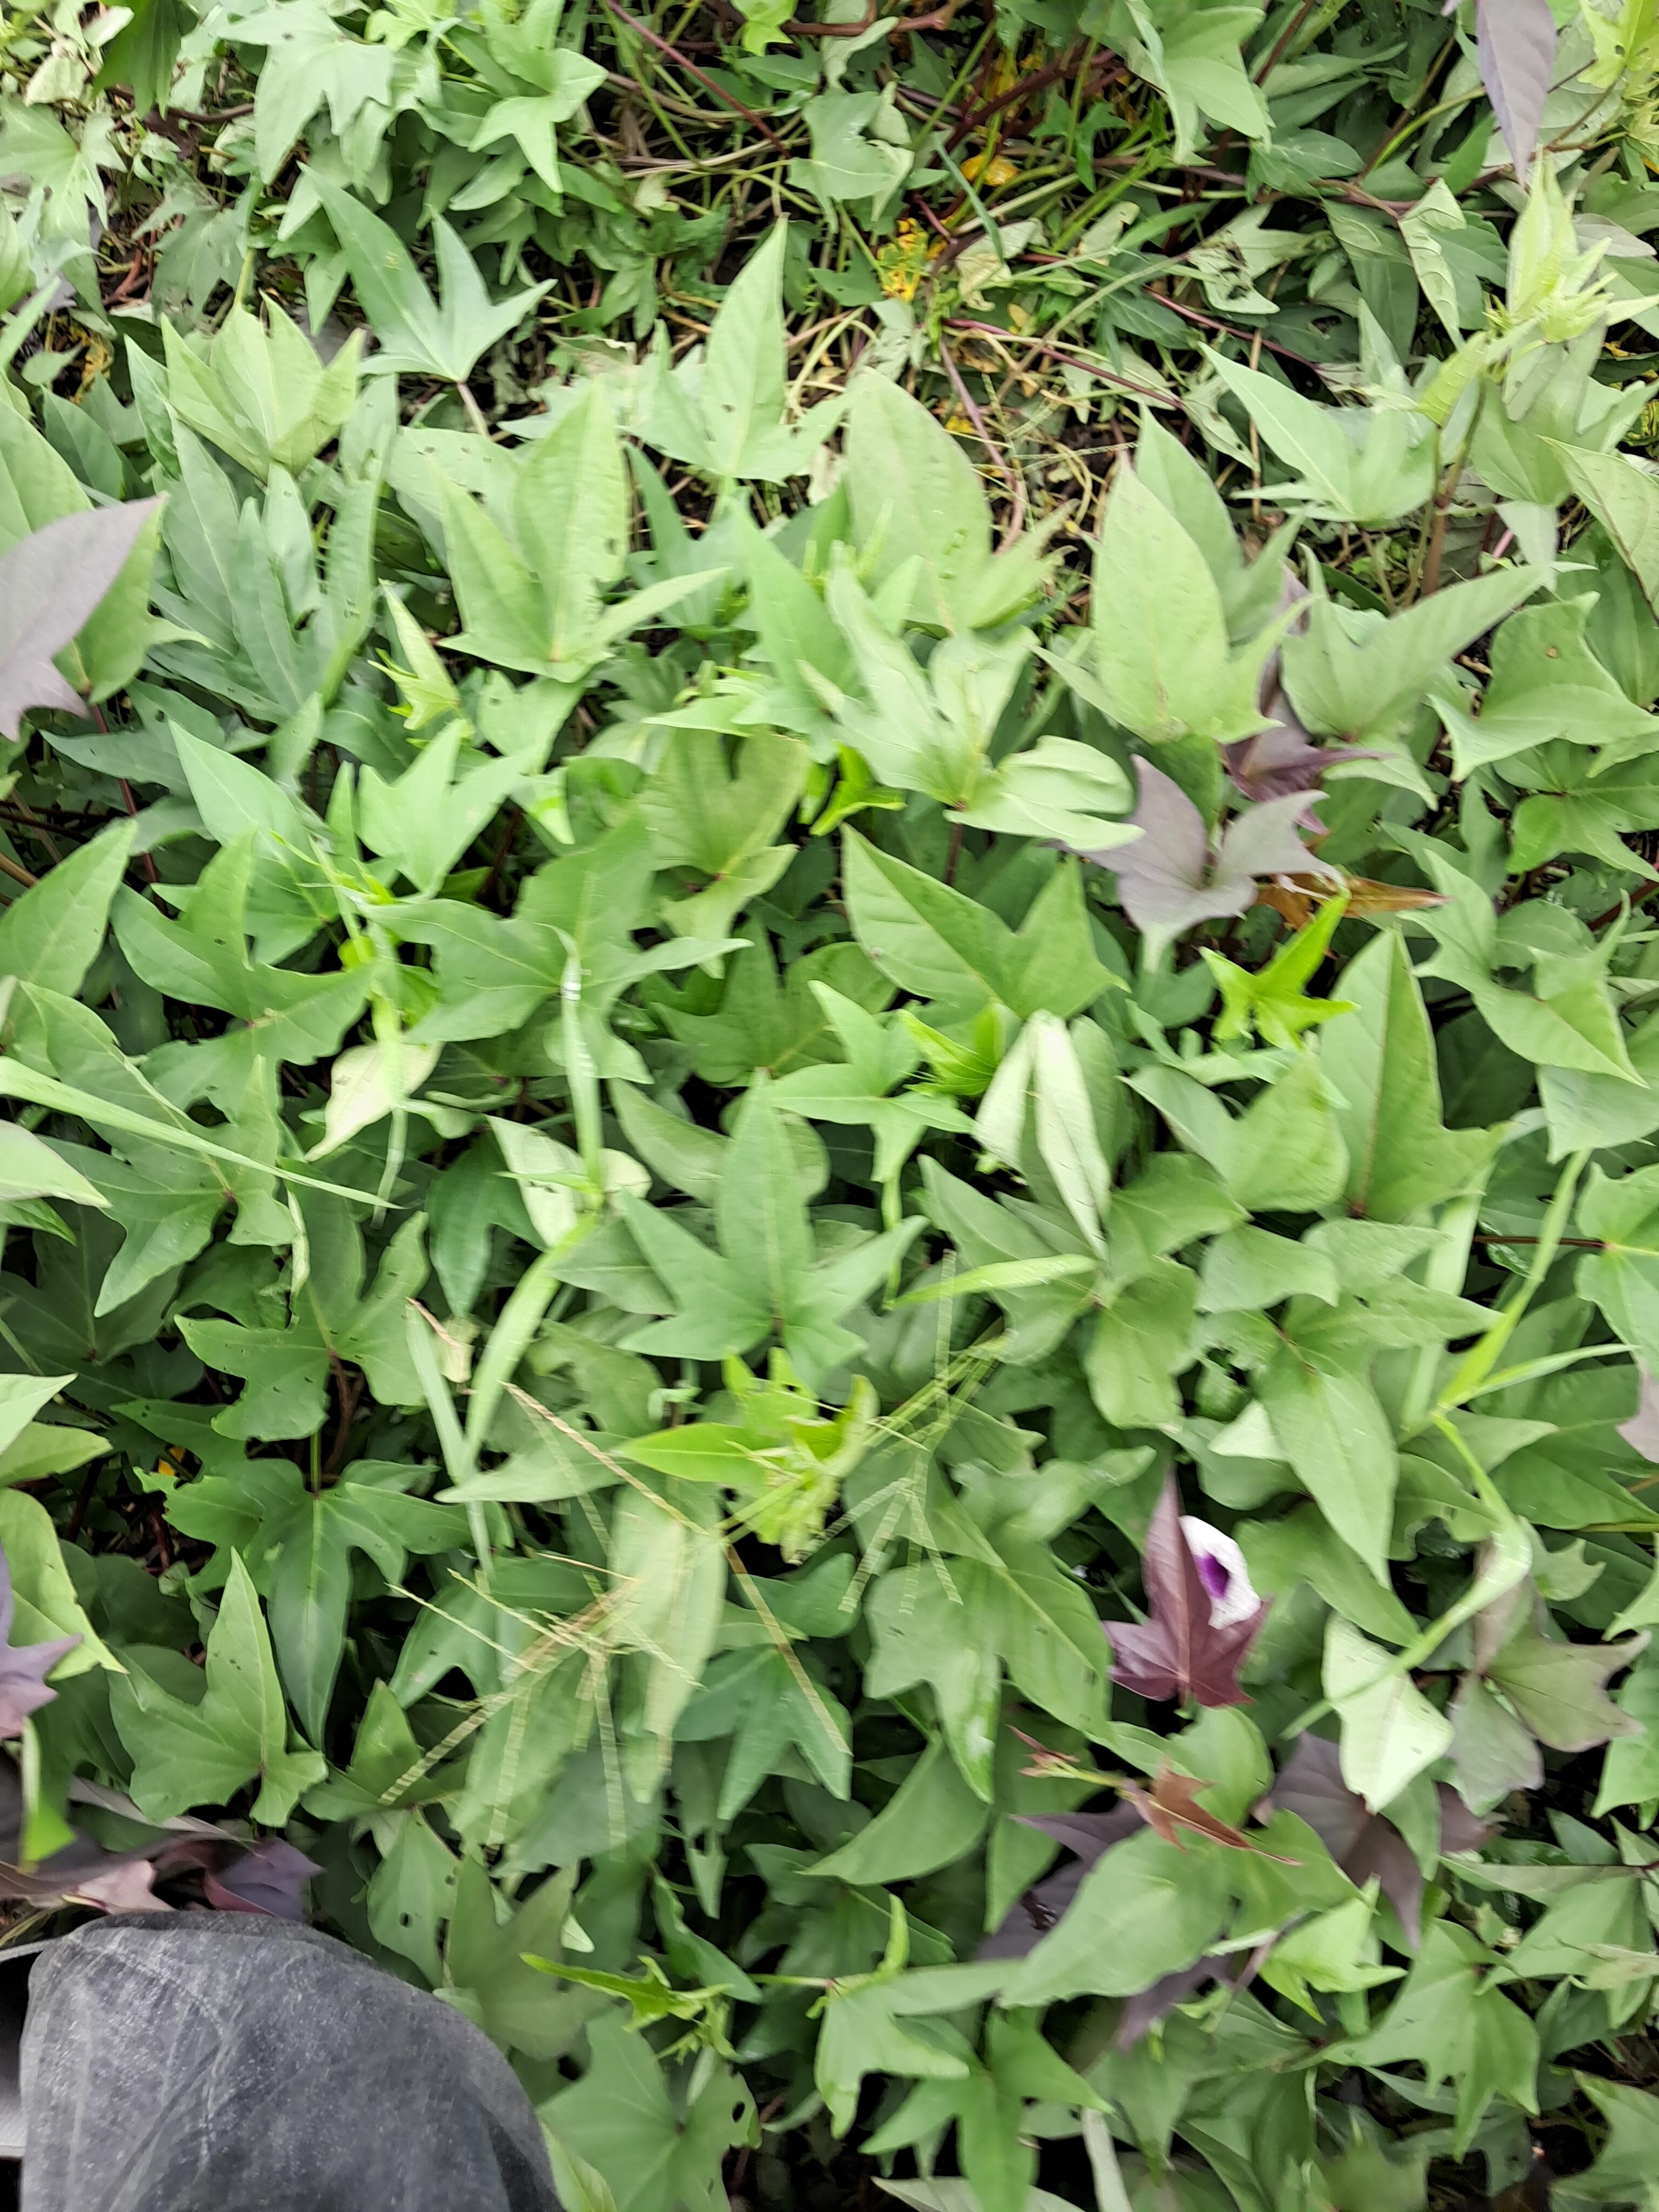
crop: sweet potato
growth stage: vegetative
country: Tanzania
